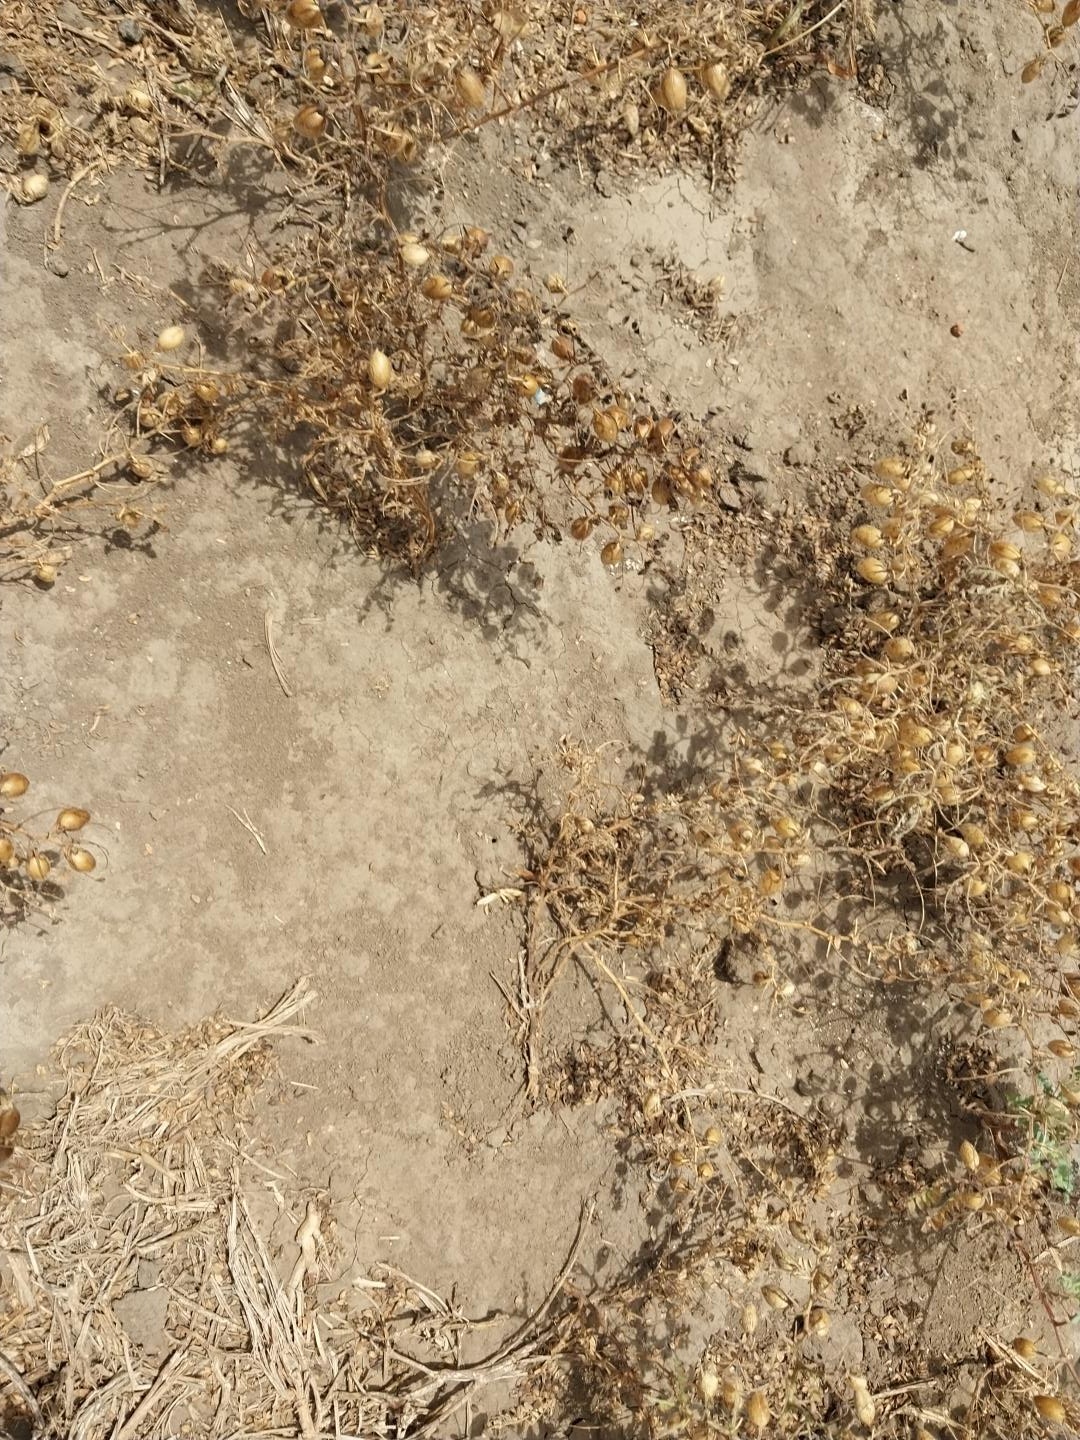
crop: chickpea
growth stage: development pod
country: Tanzania
